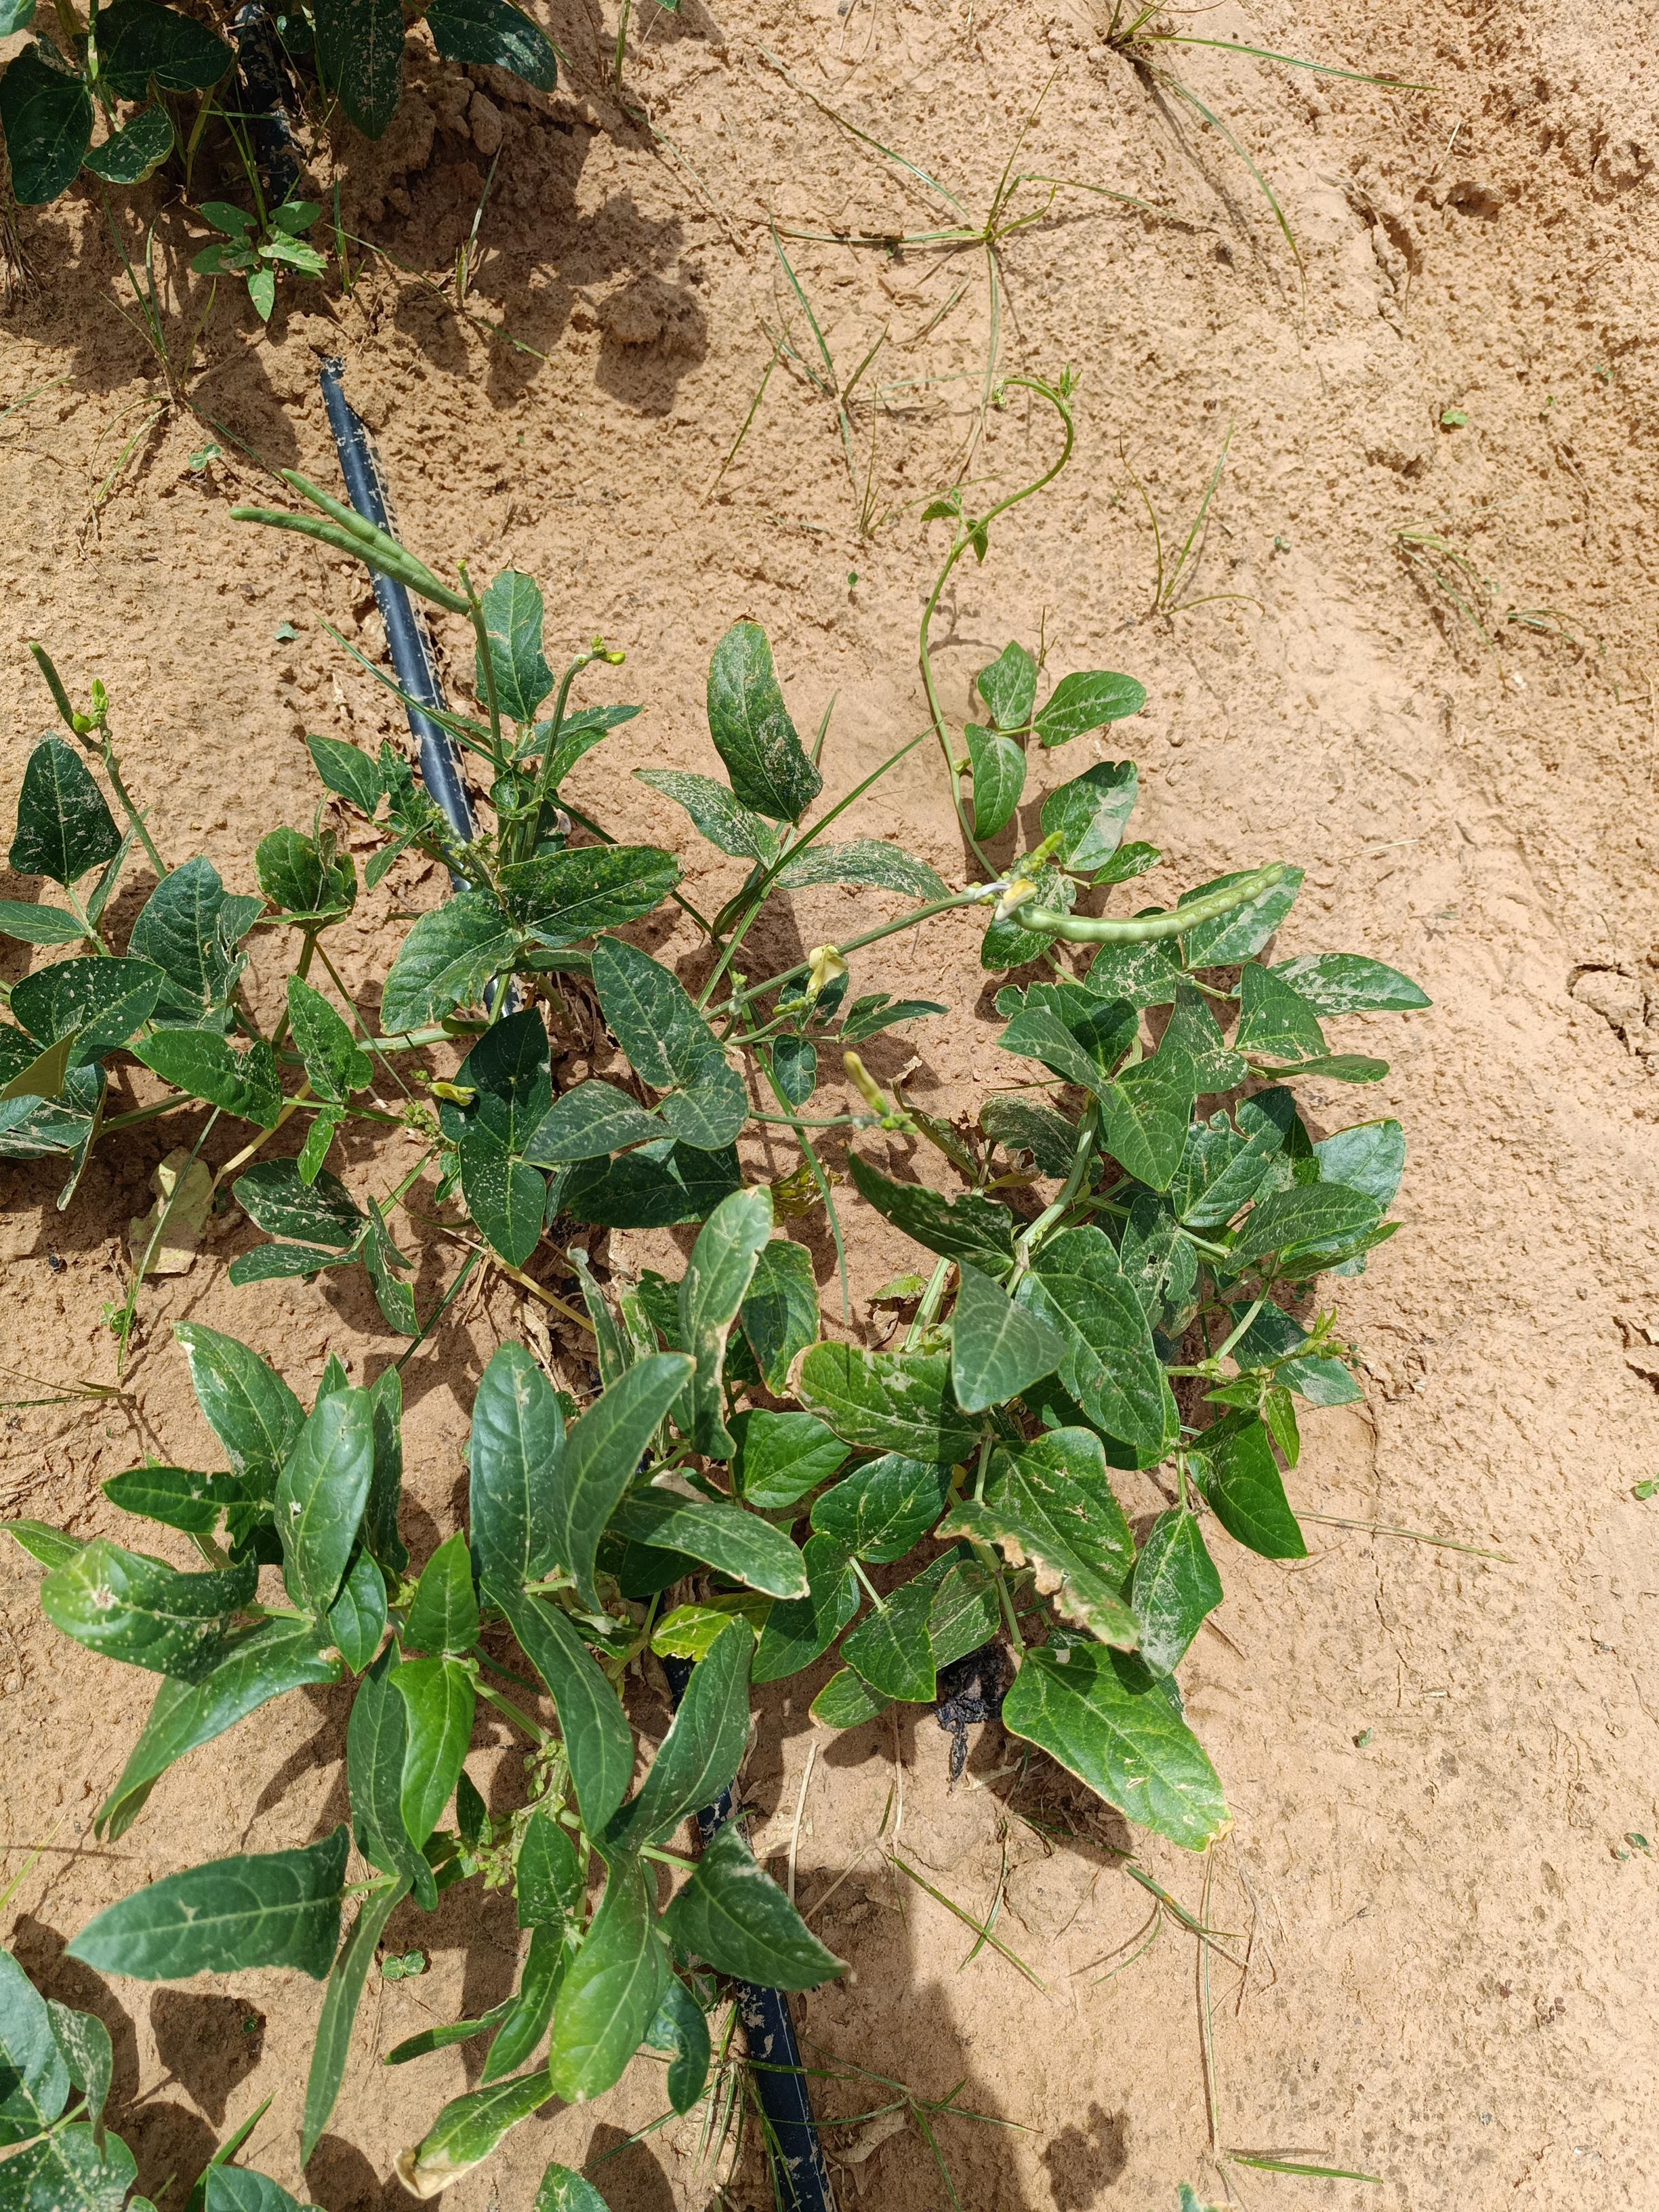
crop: cowpea
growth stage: vegetative
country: Nigeria
